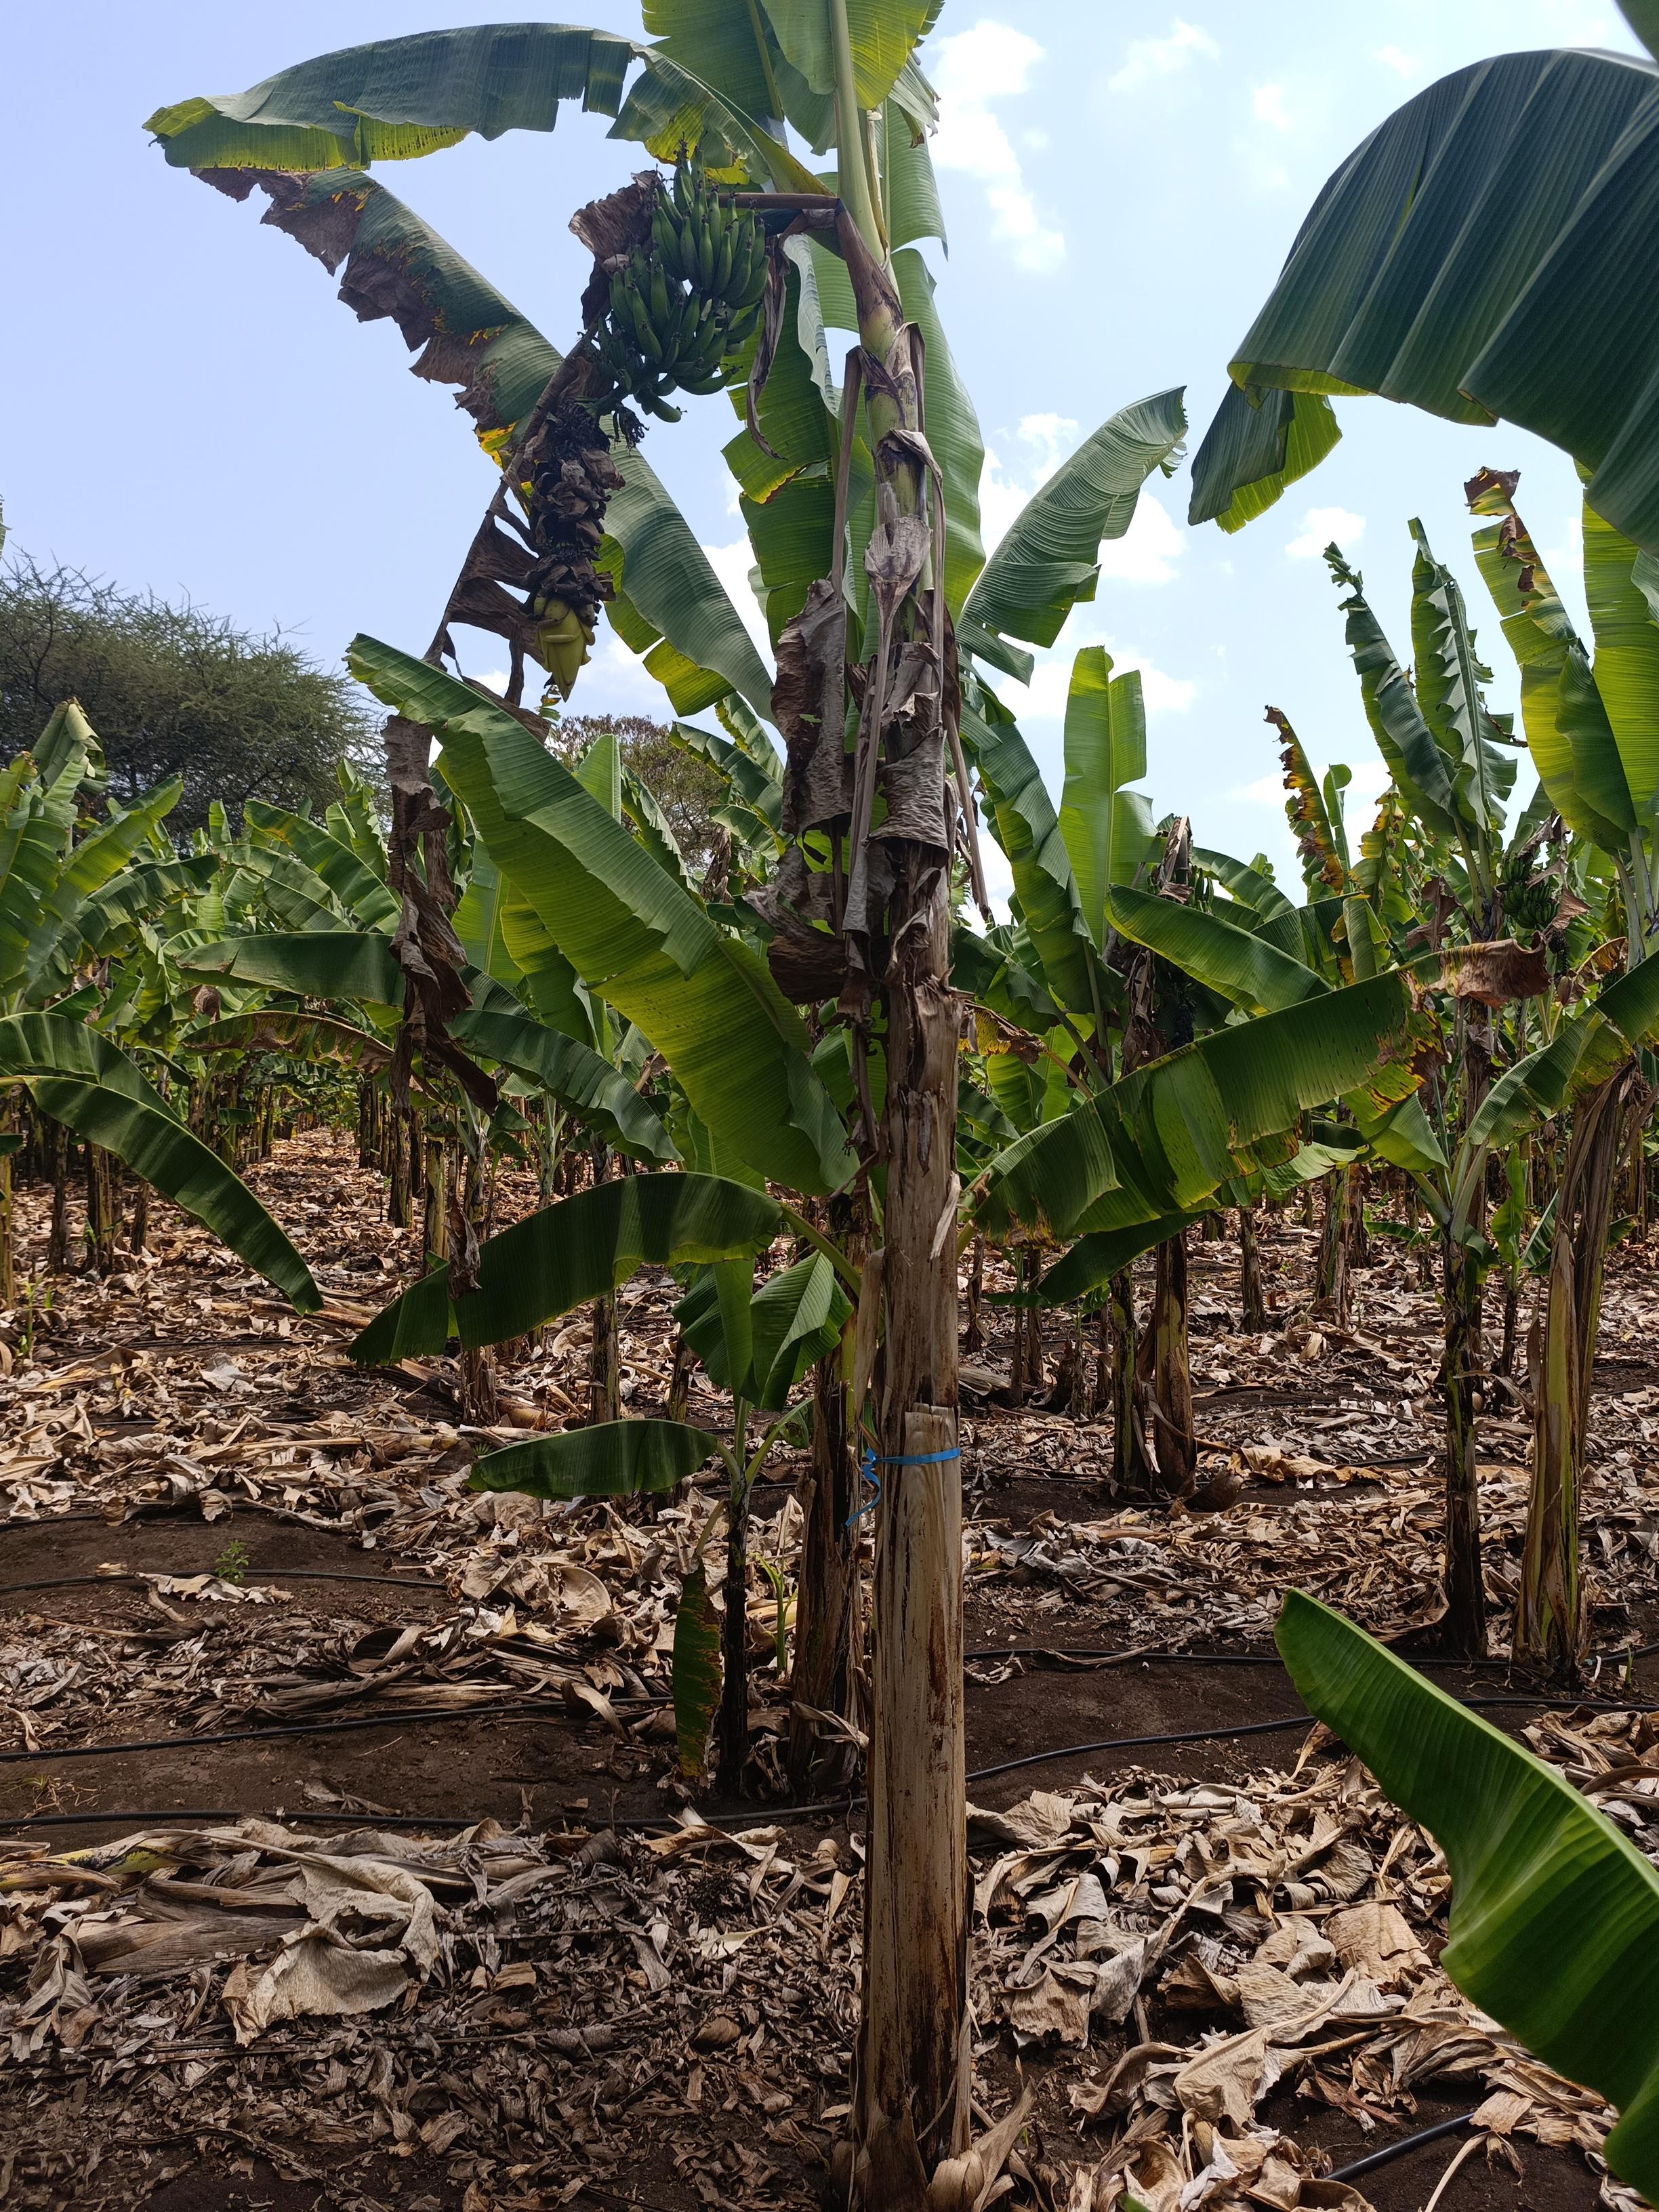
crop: banana
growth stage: development fruit
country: Tanzania
